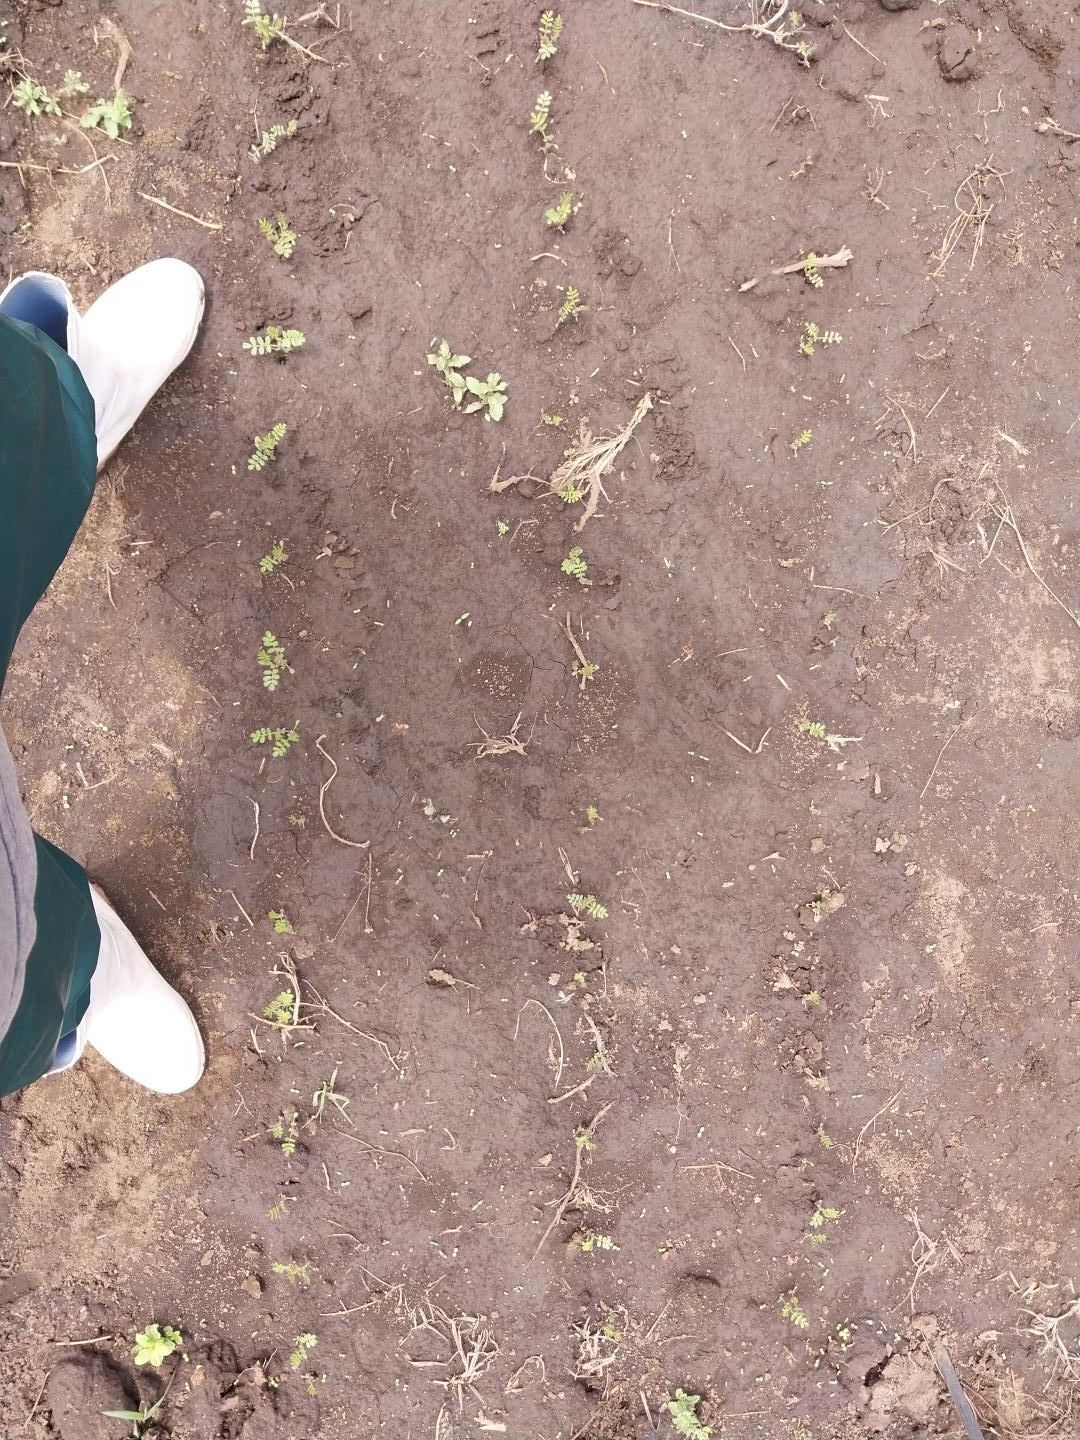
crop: chickpea
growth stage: emergence
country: Tanzania
